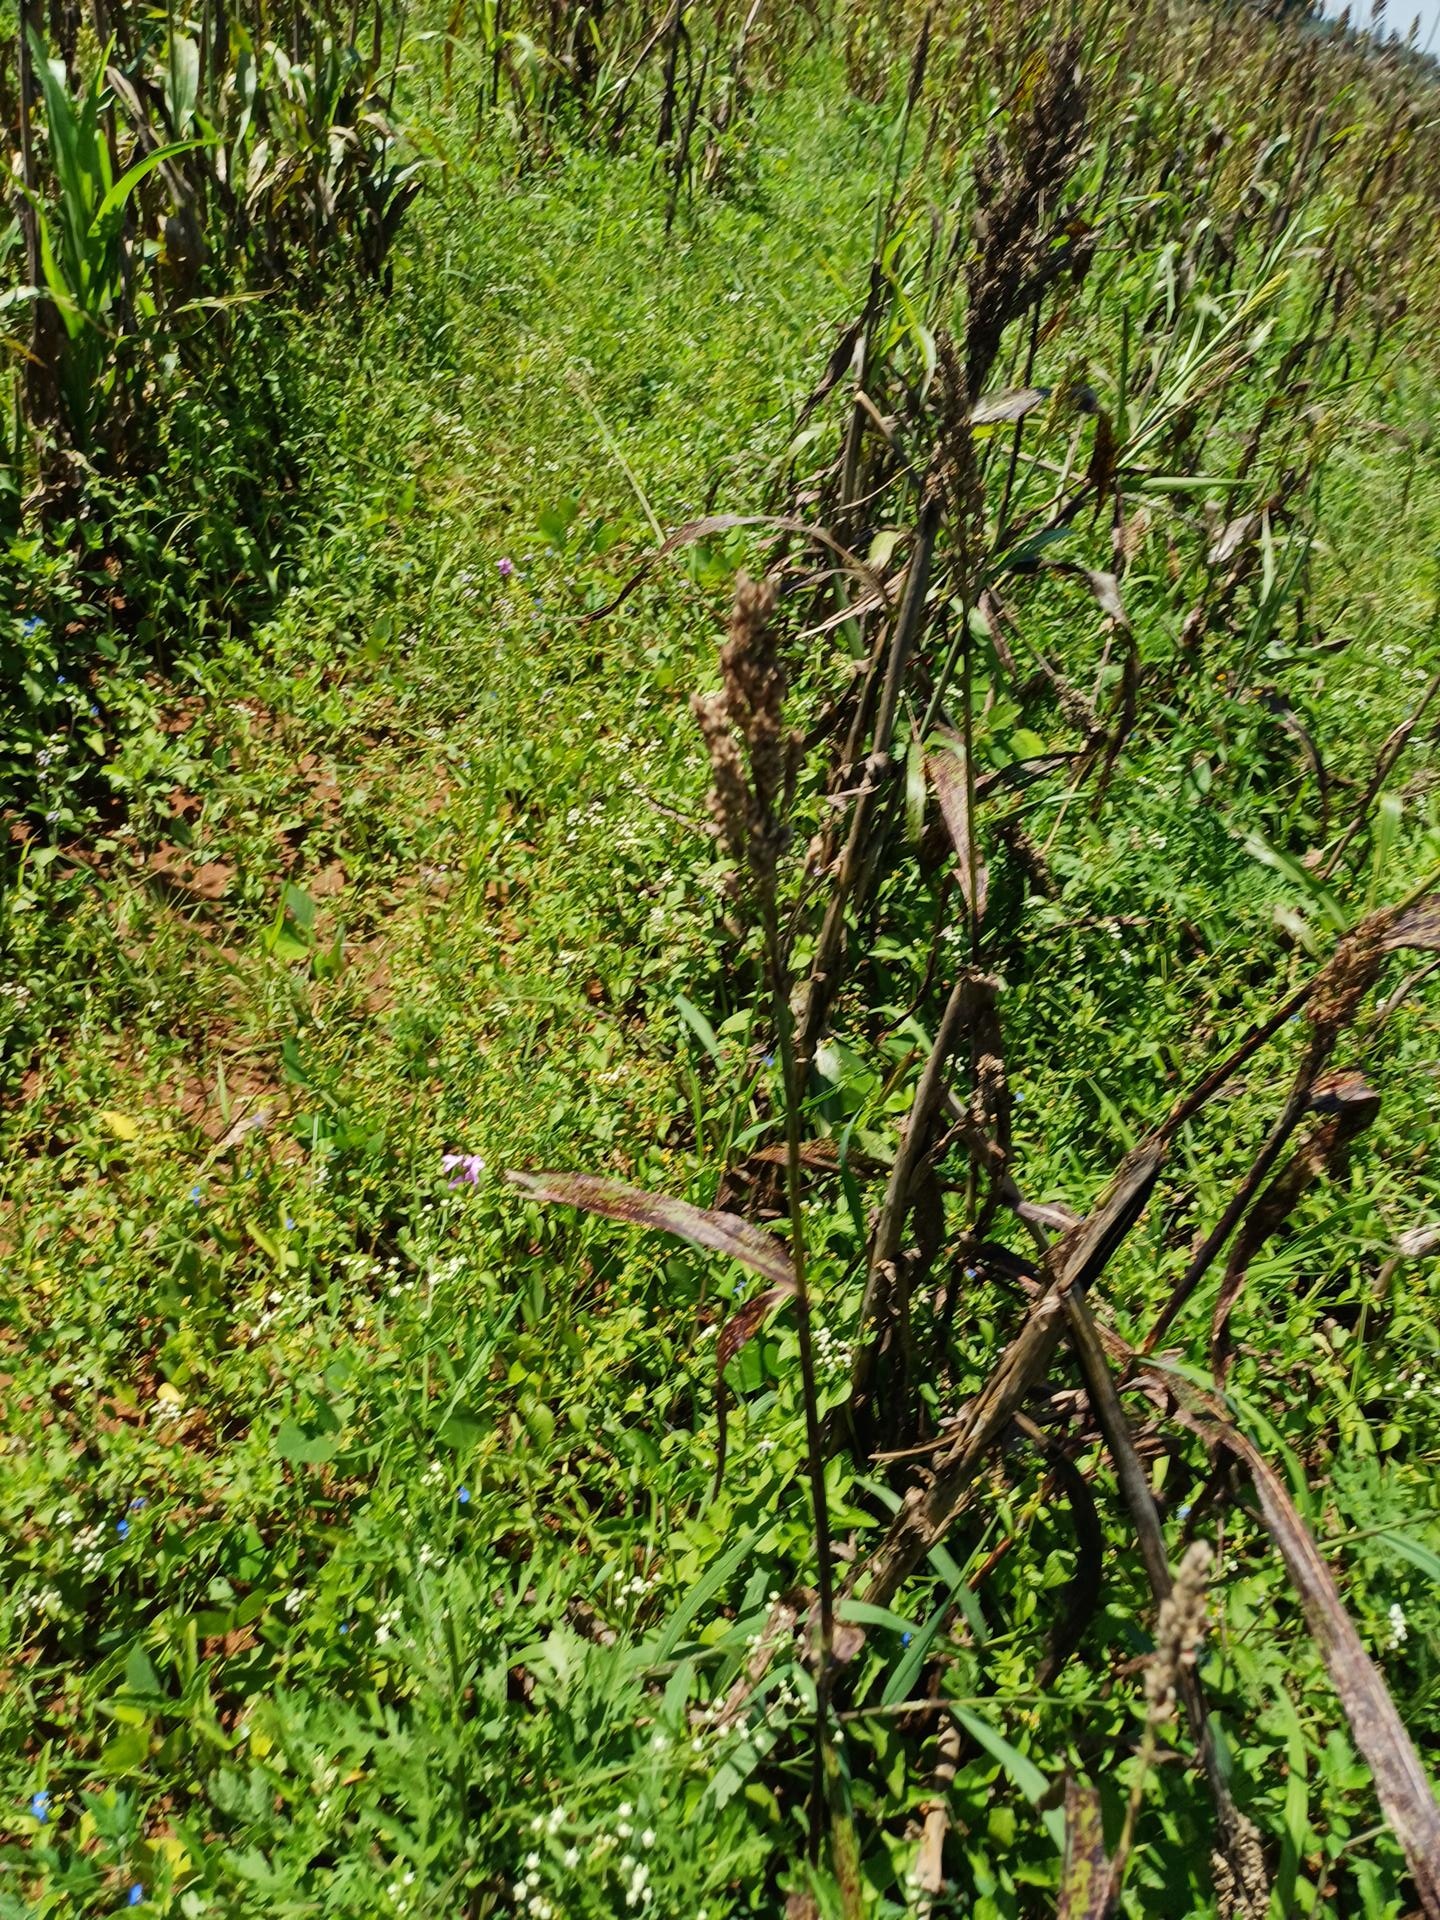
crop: sorghum
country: Kenya
